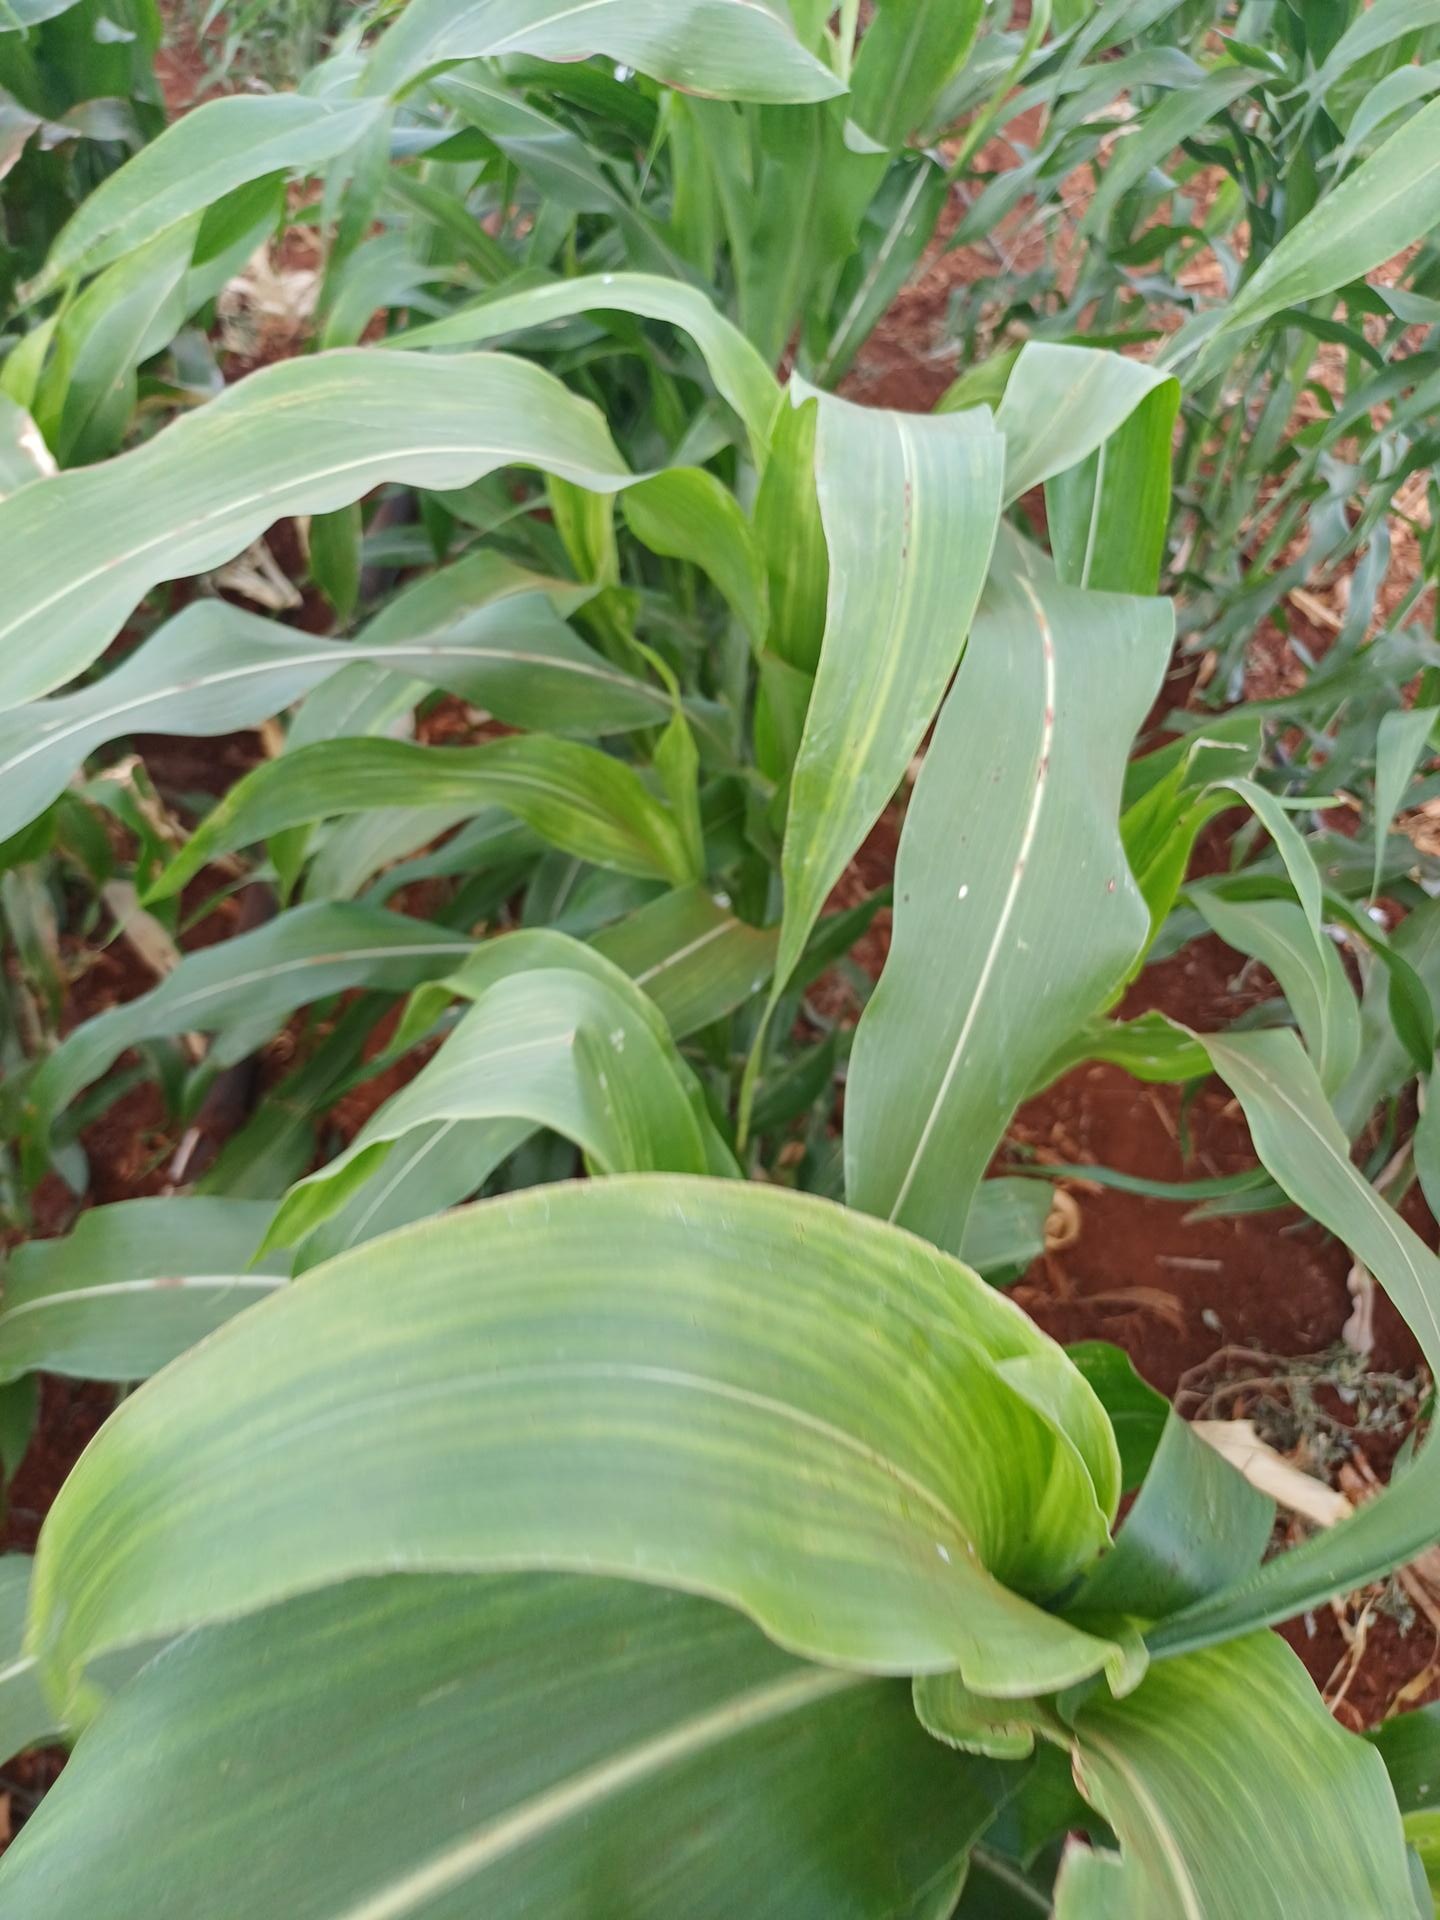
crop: sorghum
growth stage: vegetative
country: Kenya
